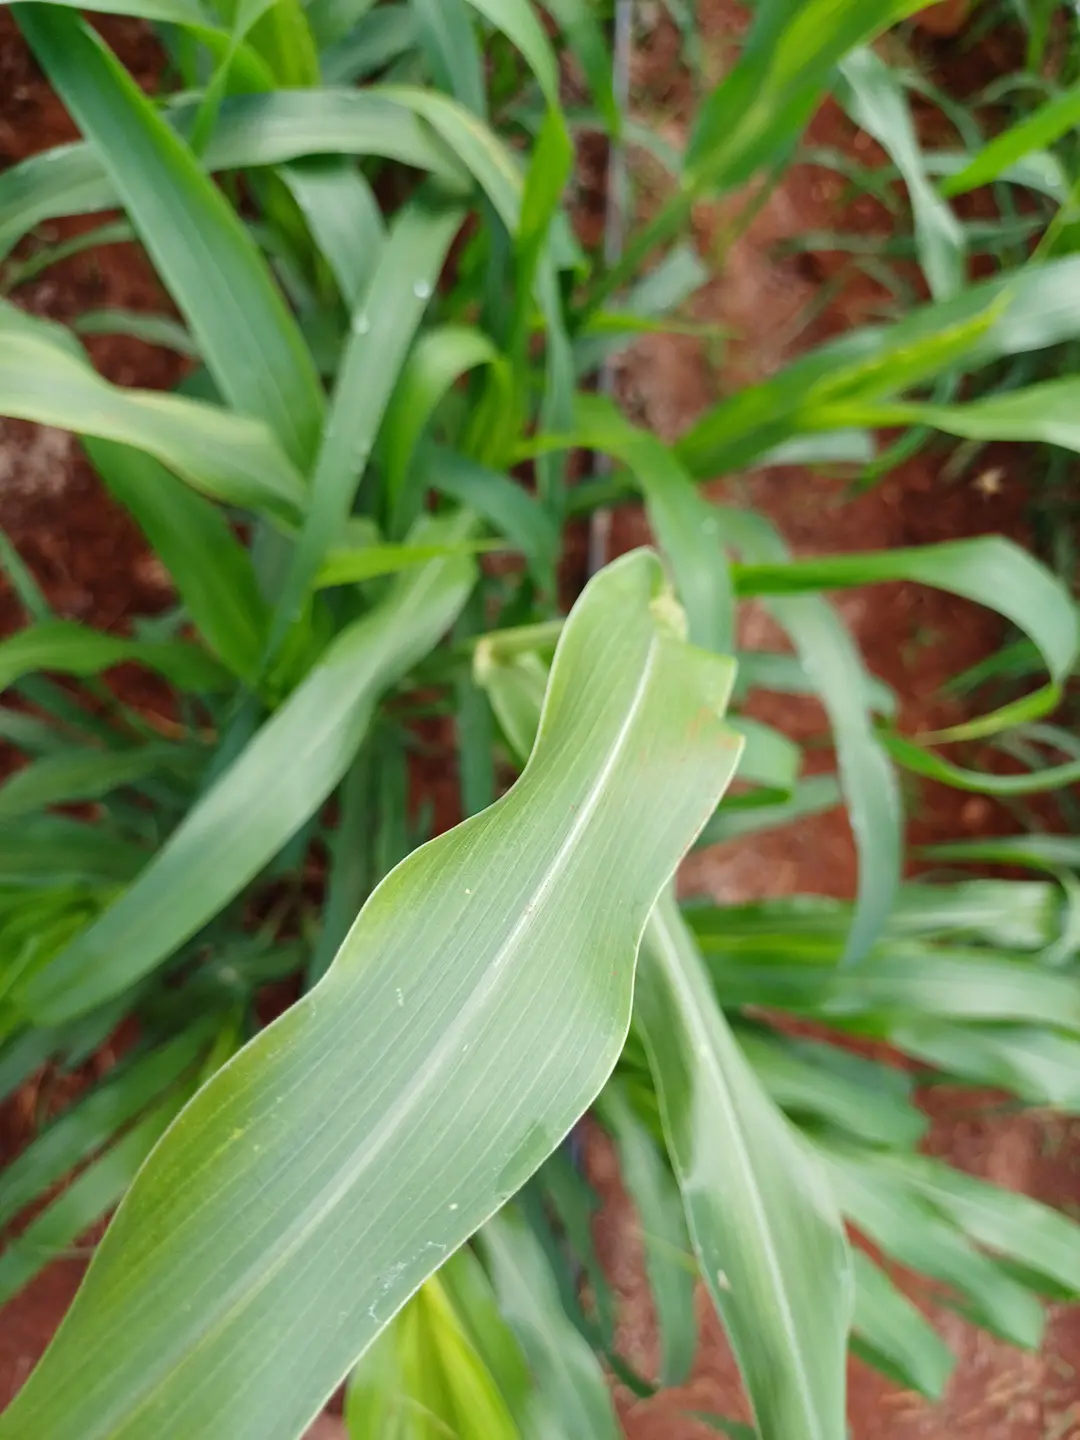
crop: pearl millet
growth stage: flowering
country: Kenya
